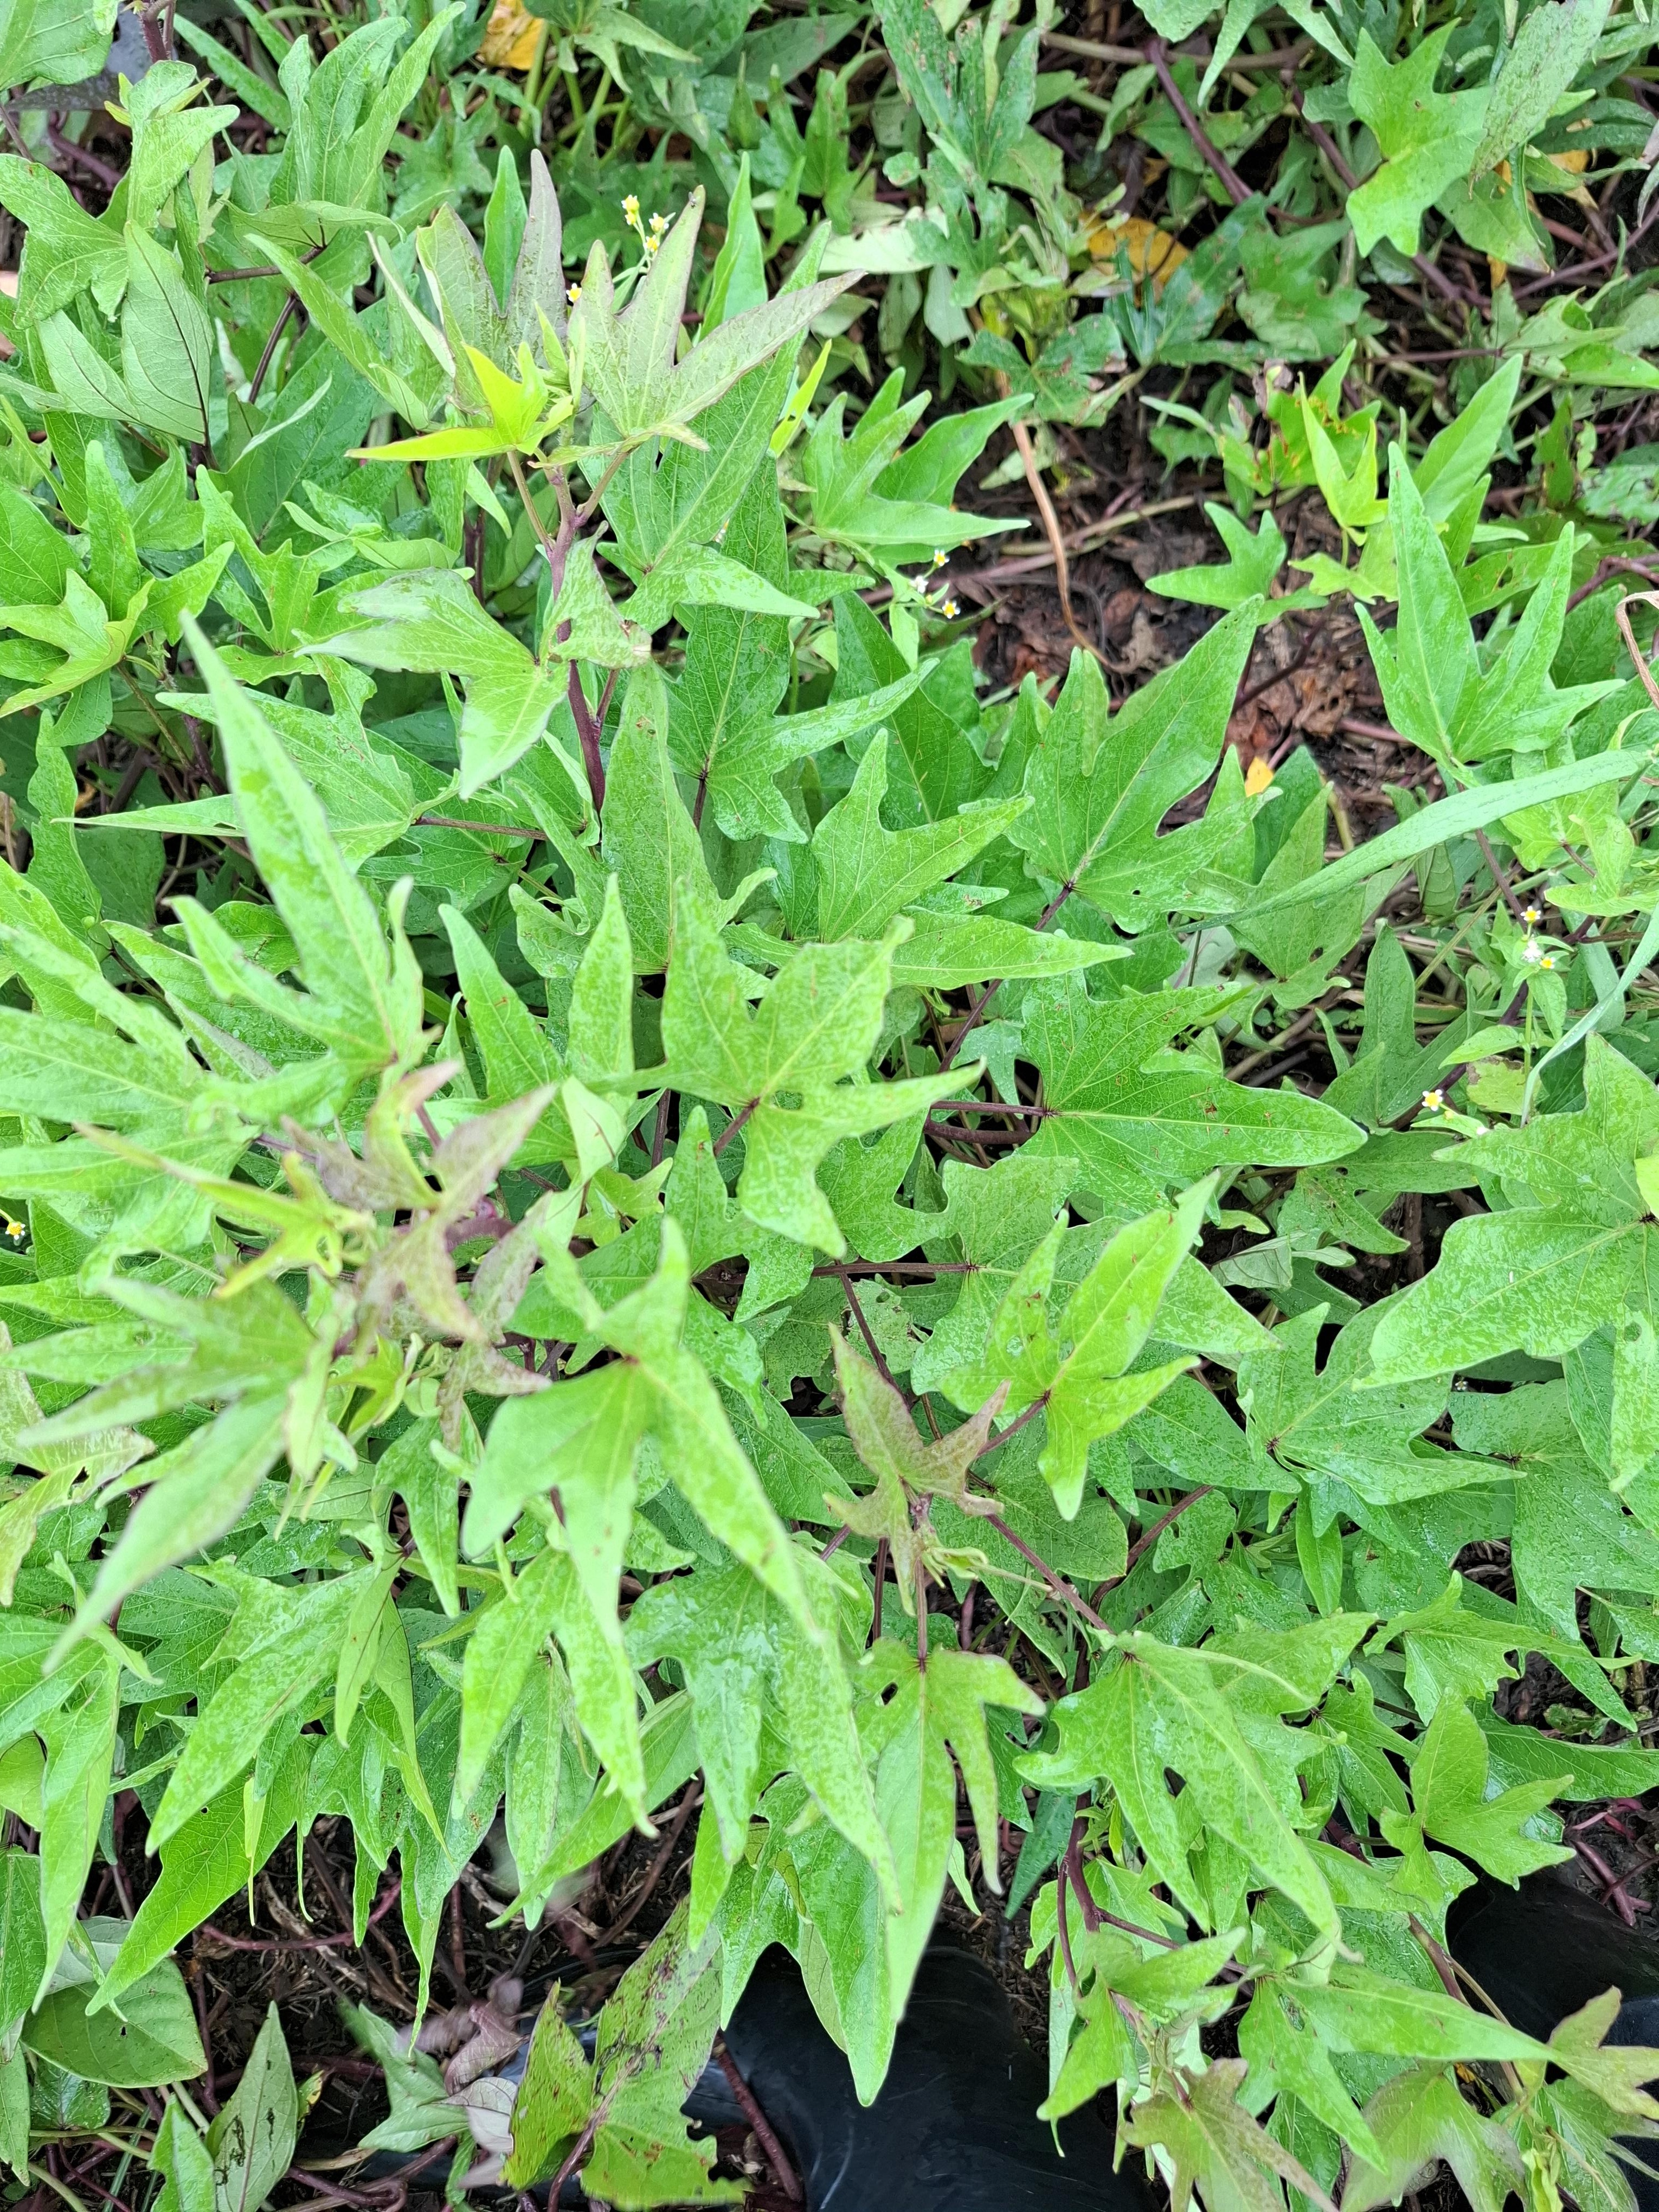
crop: sweet potato
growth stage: flowering
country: Tanzania
